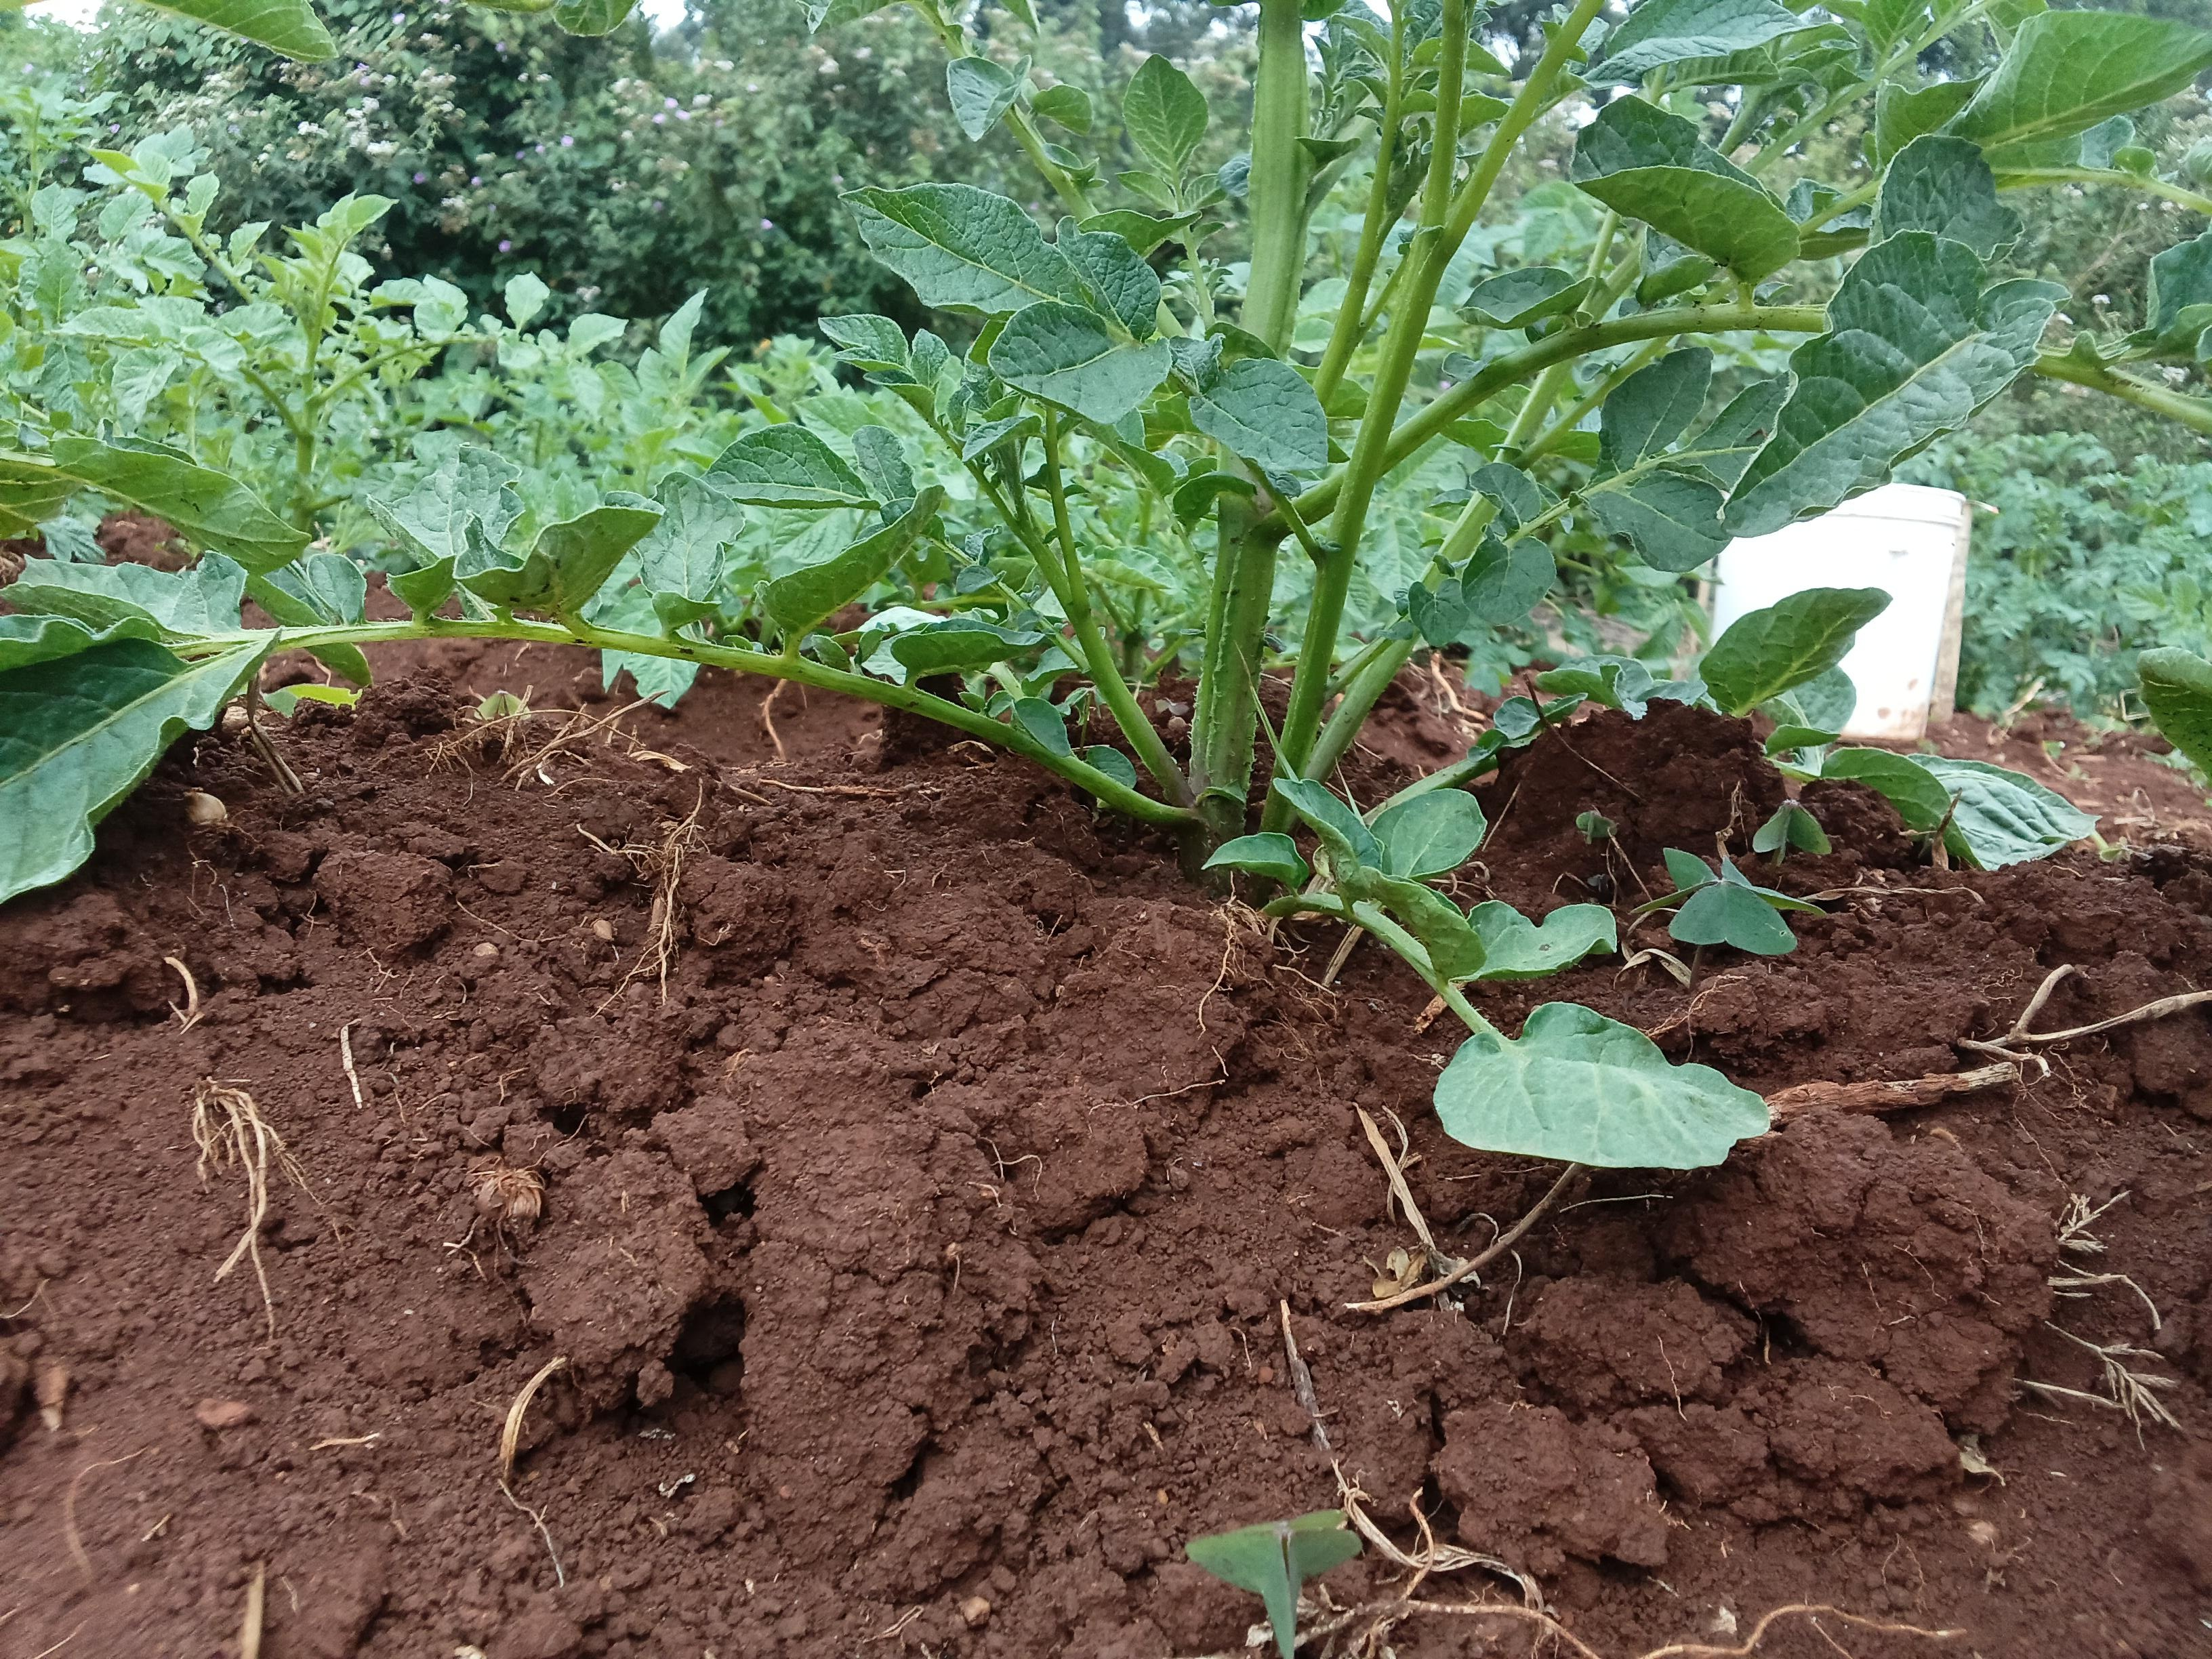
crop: potato
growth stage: vegetative
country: Kenya
